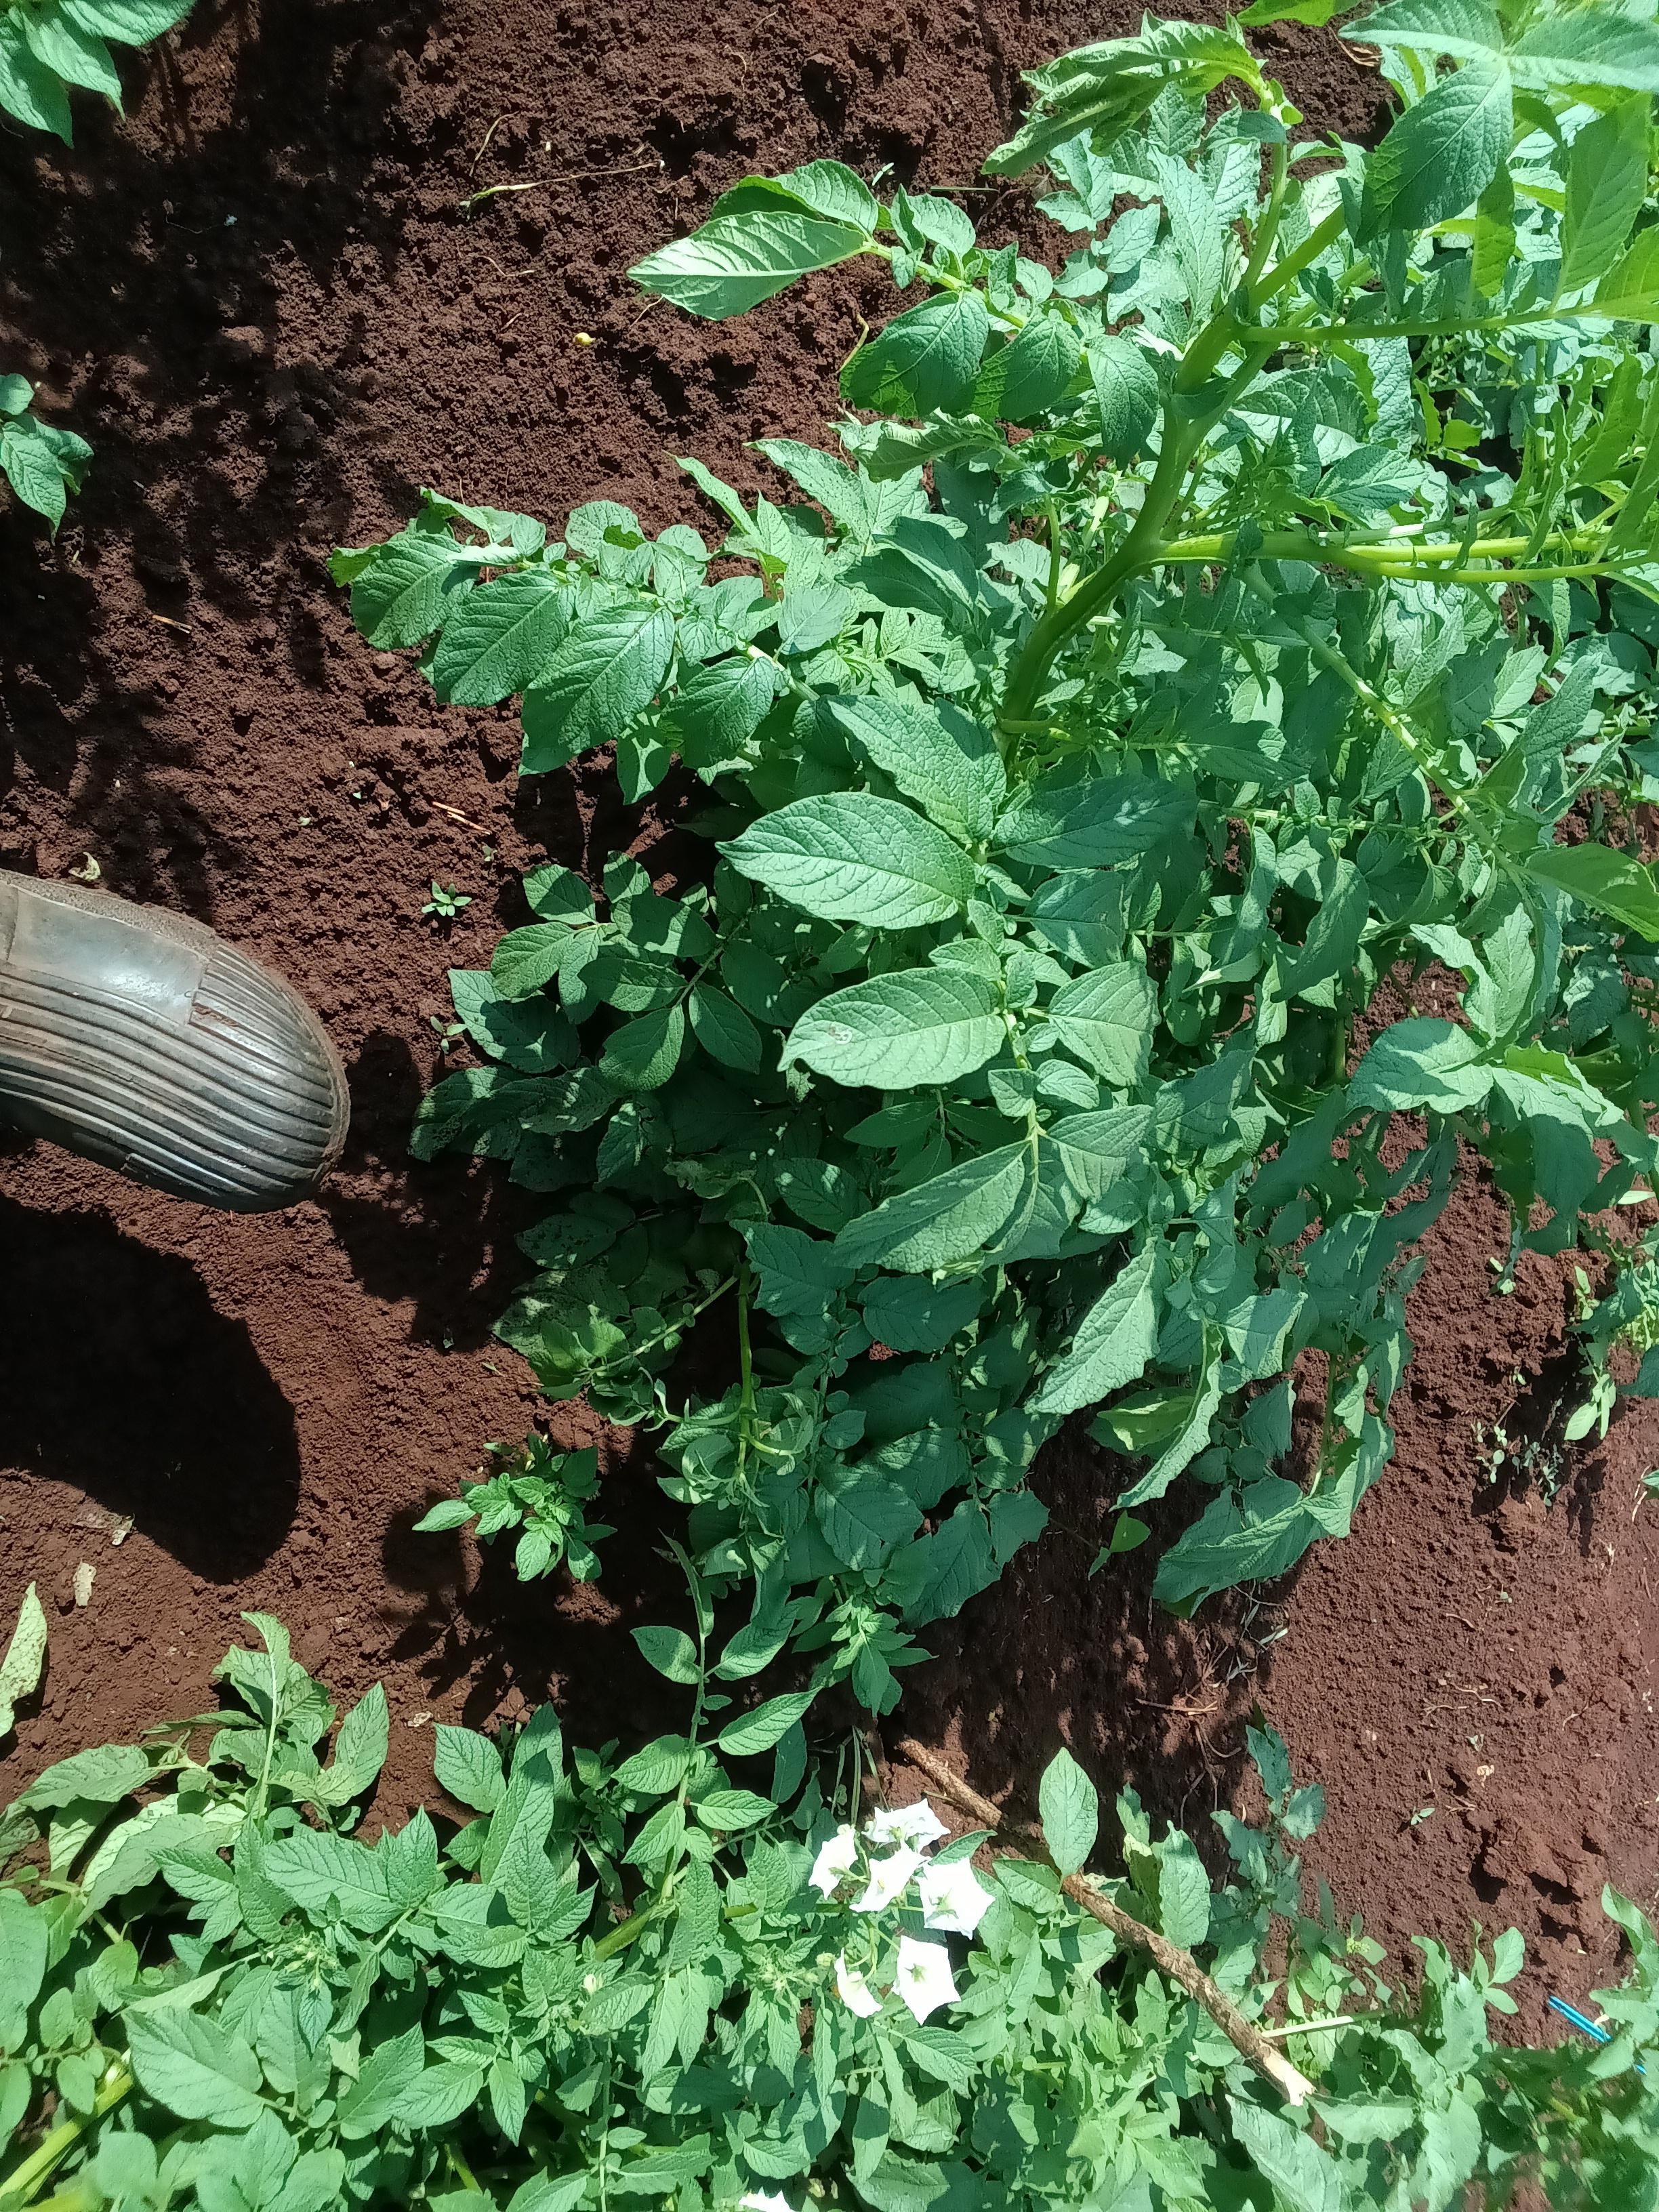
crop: potato
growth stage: flowering
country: Kenya
